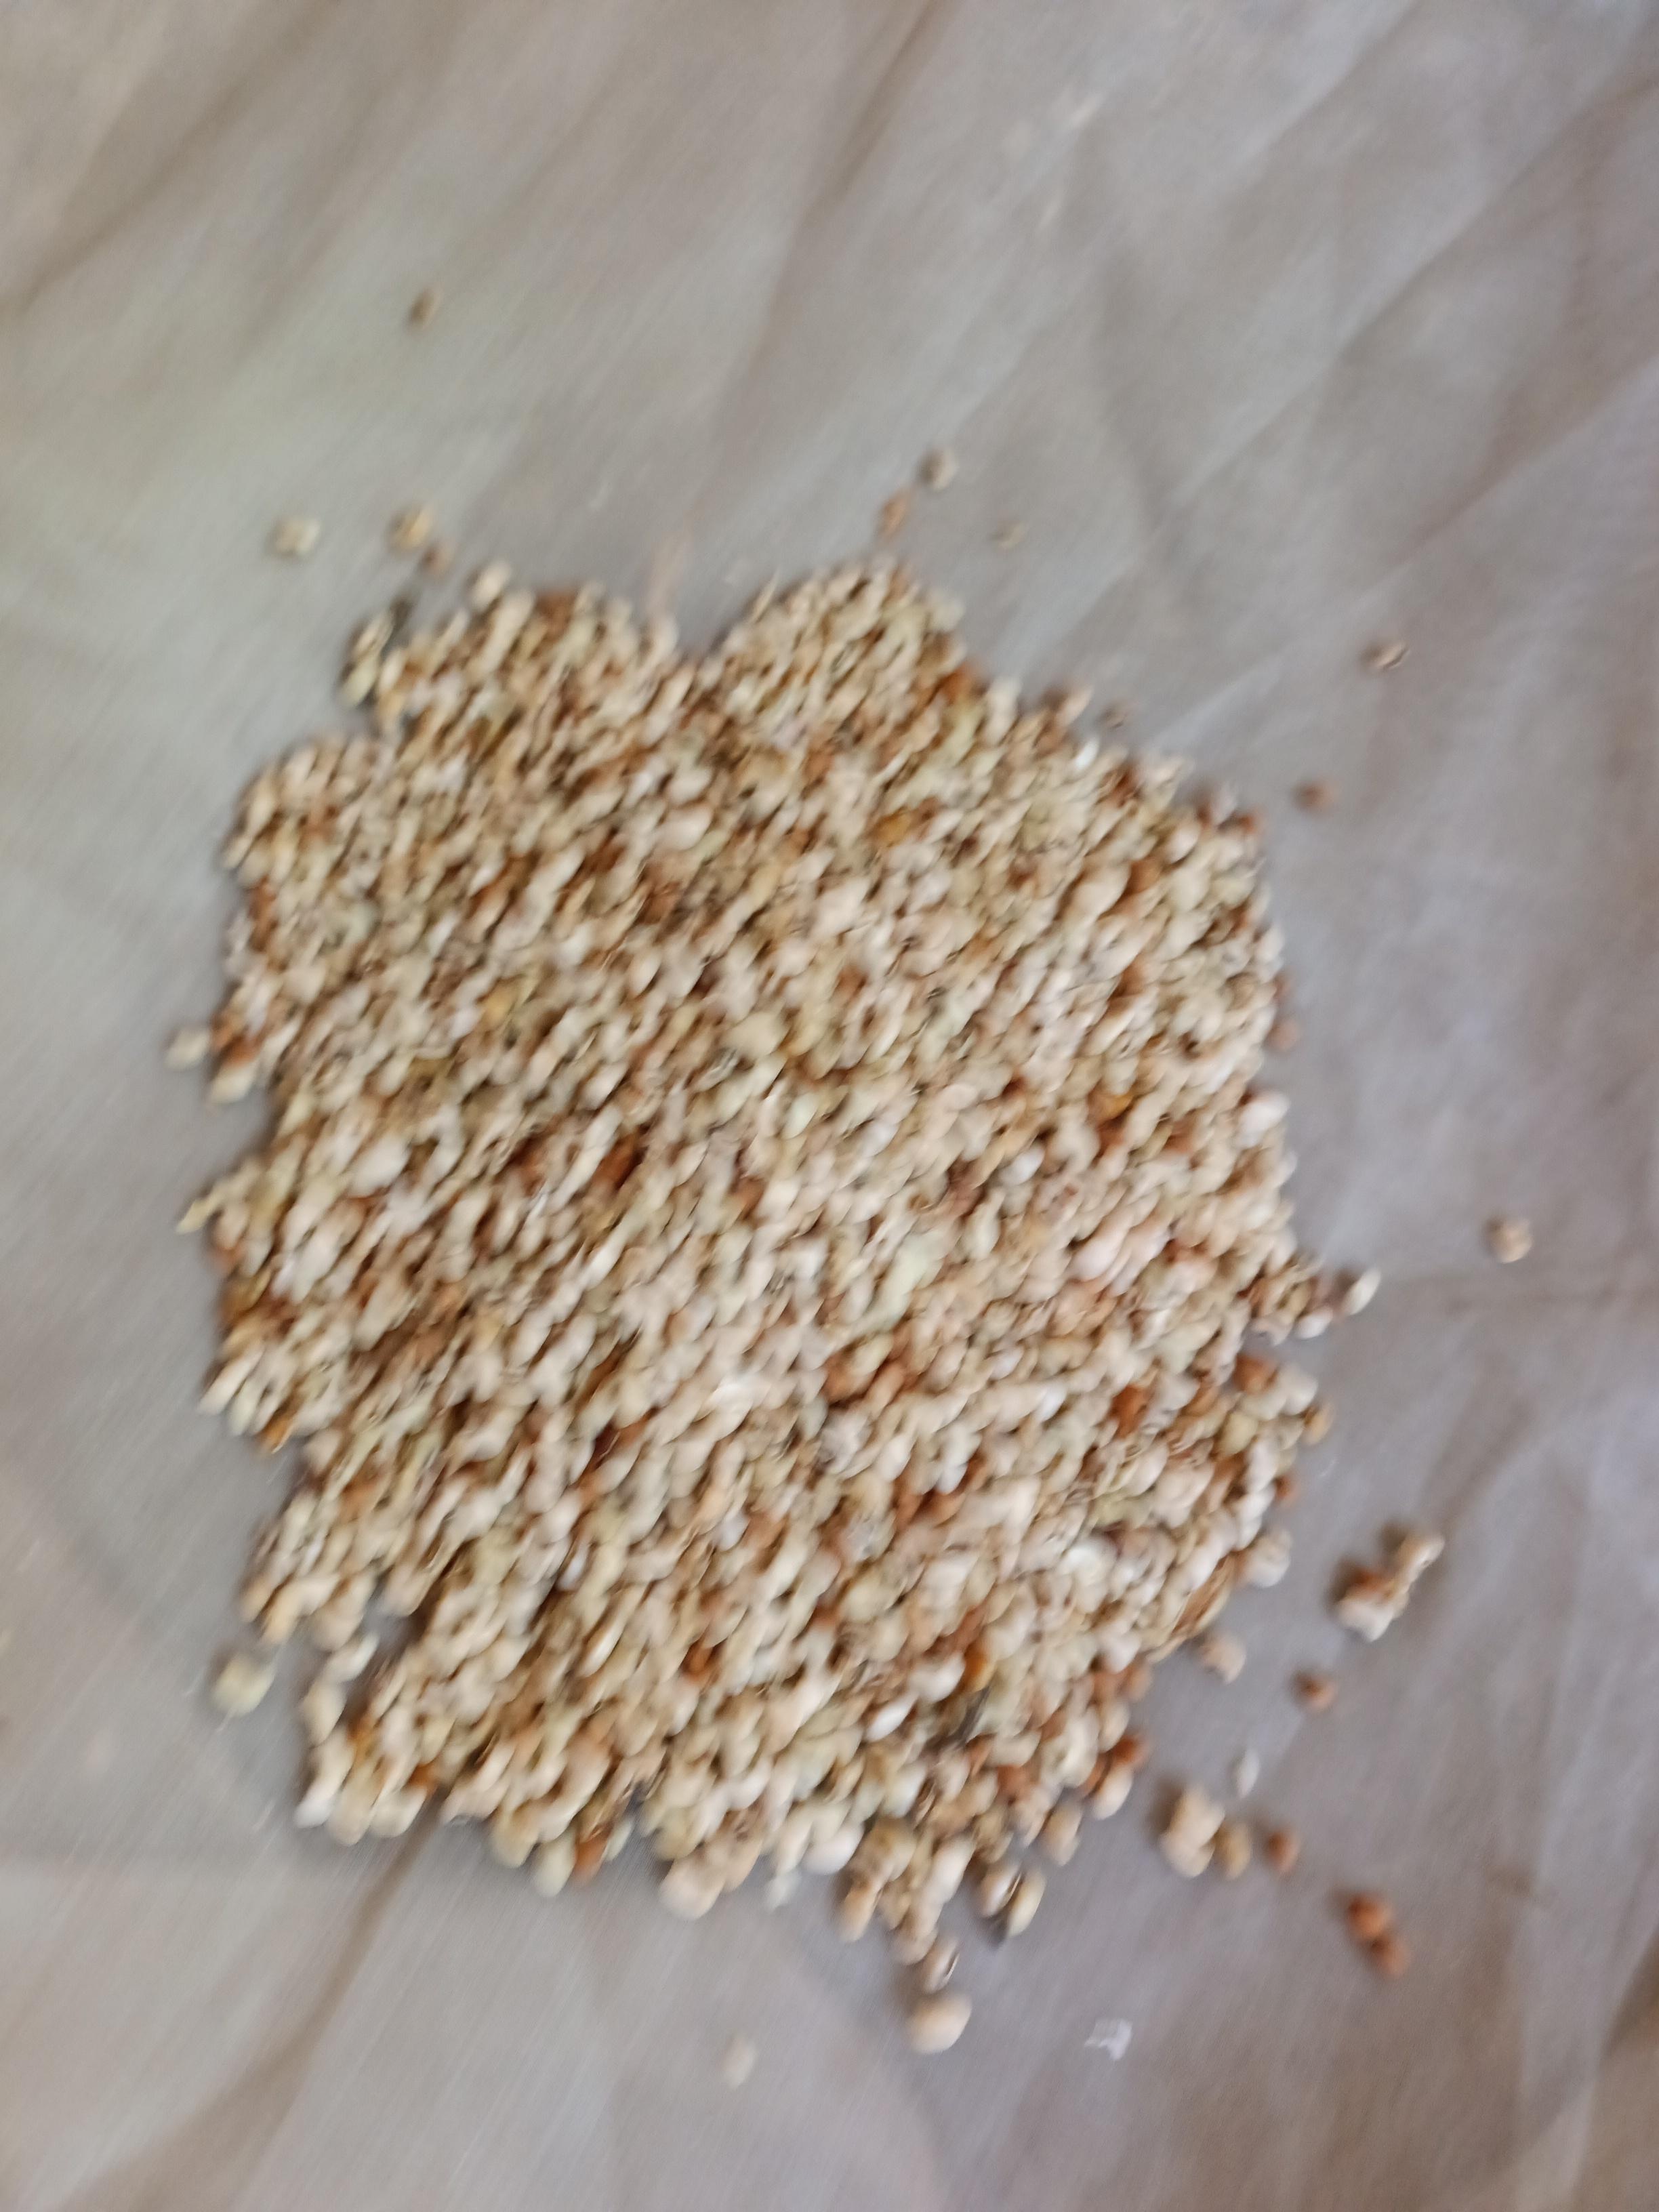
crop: cowpea
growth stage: harvest
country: Nigeria
